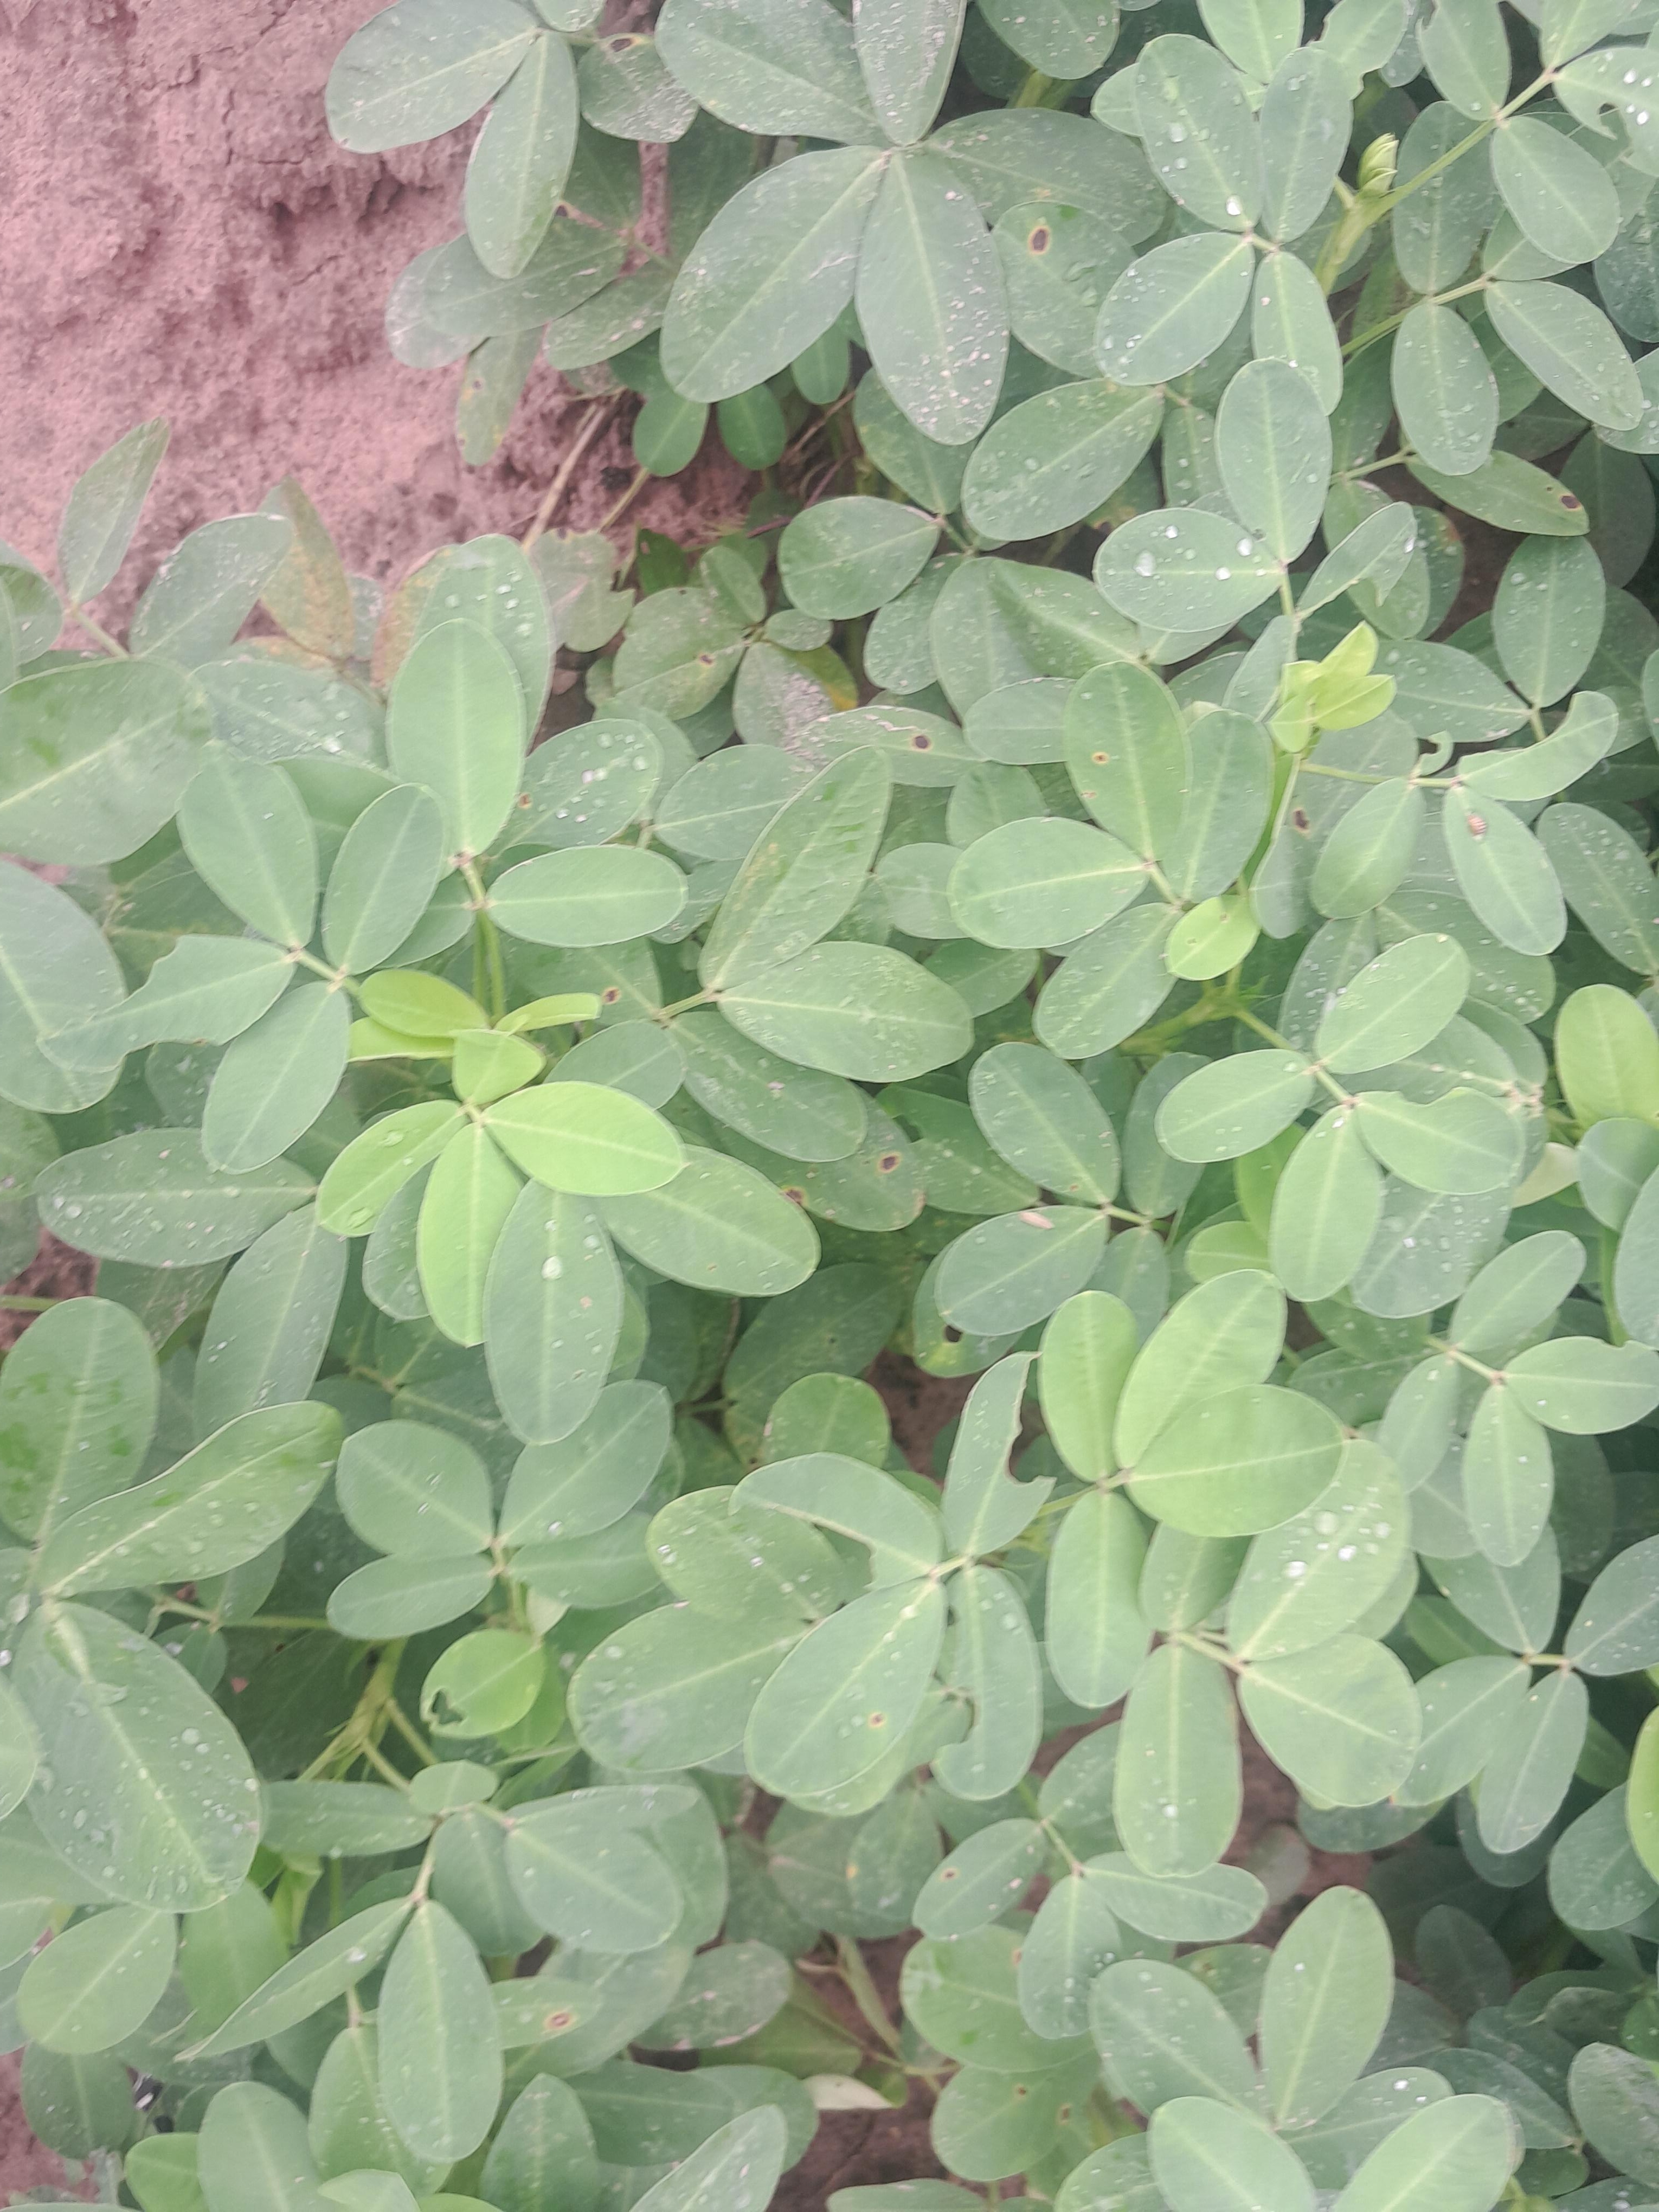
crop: groundnut
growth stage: flowering
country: Senegal
